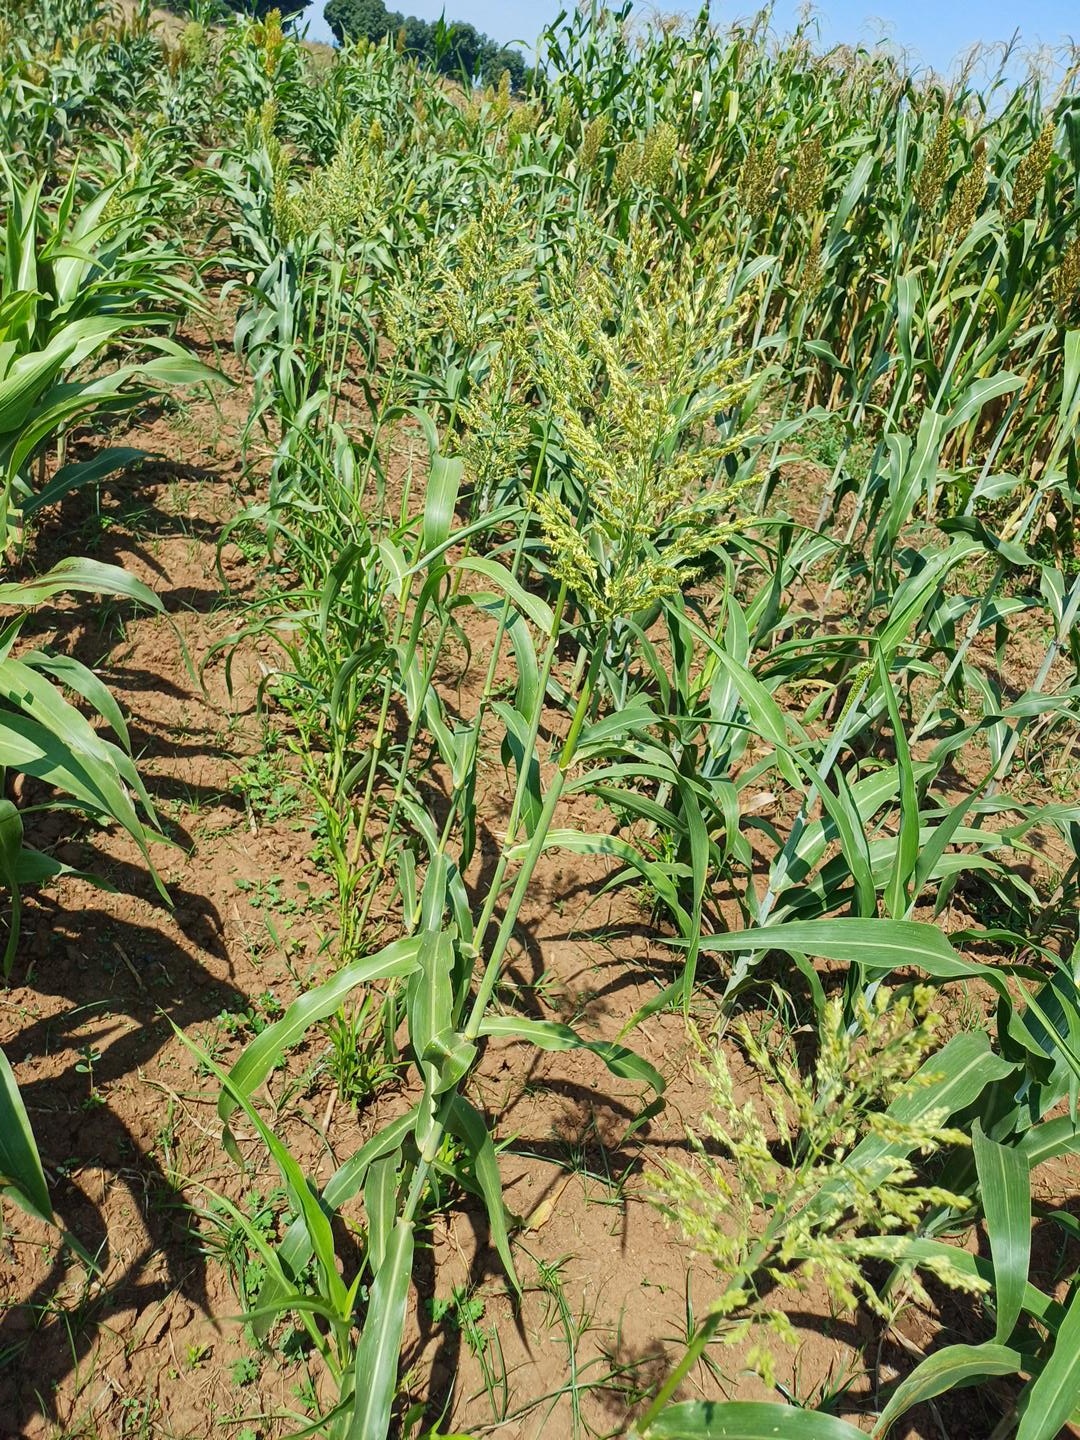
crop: sorghum
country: Kenya
